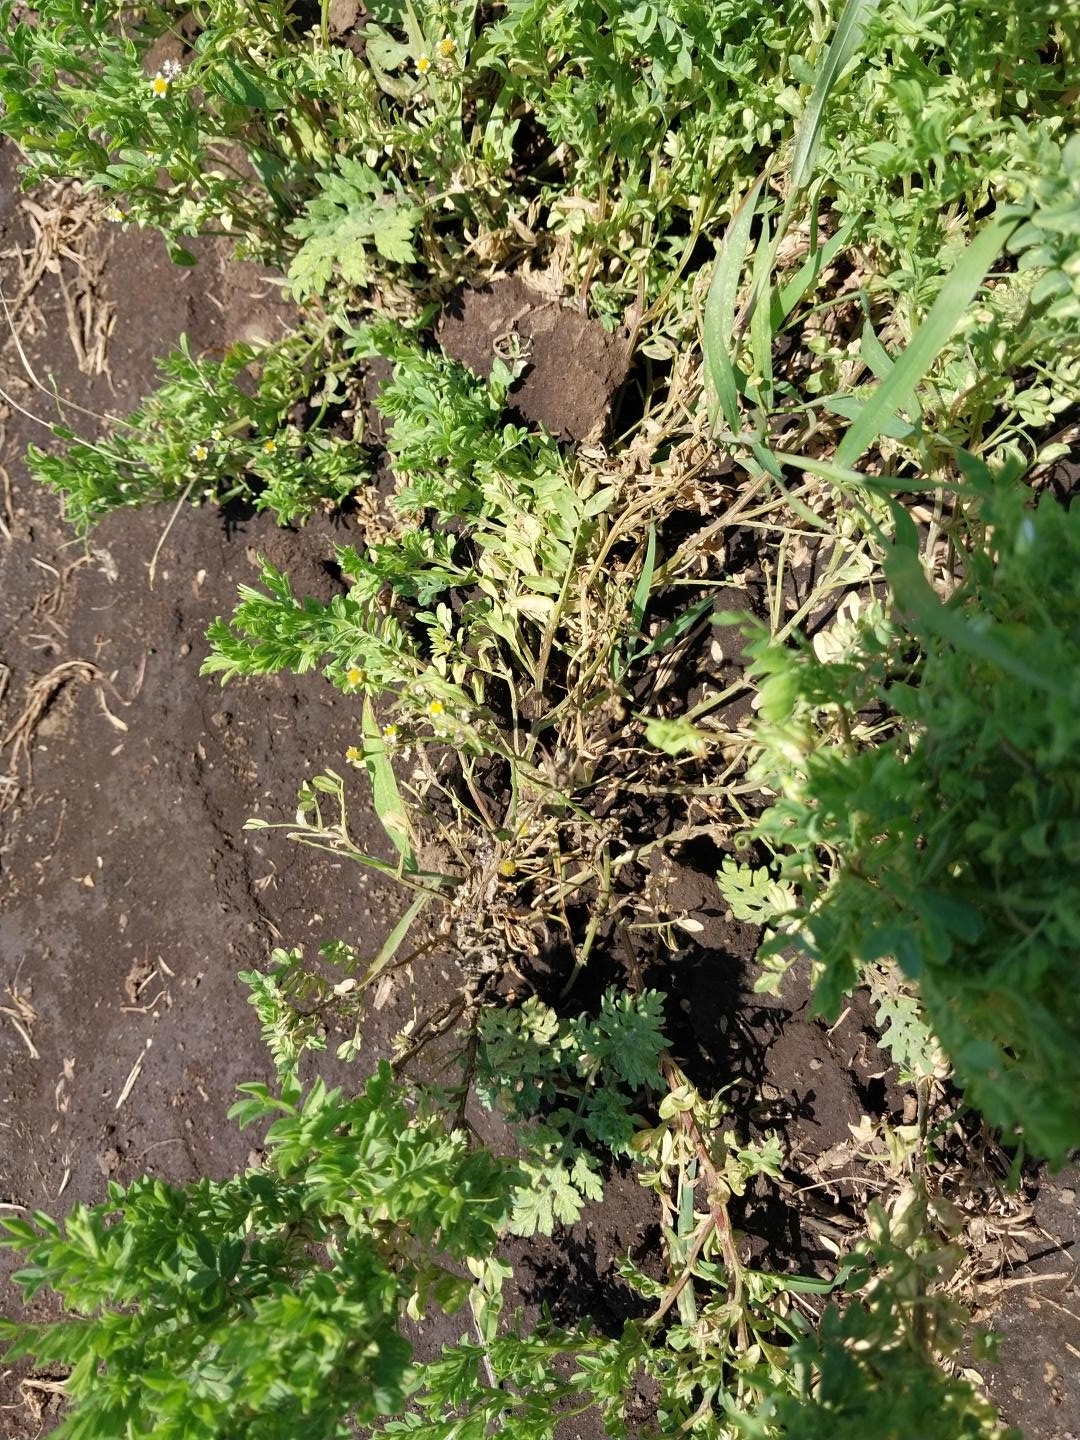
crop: lentil
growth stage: flowering
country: Tanzania
